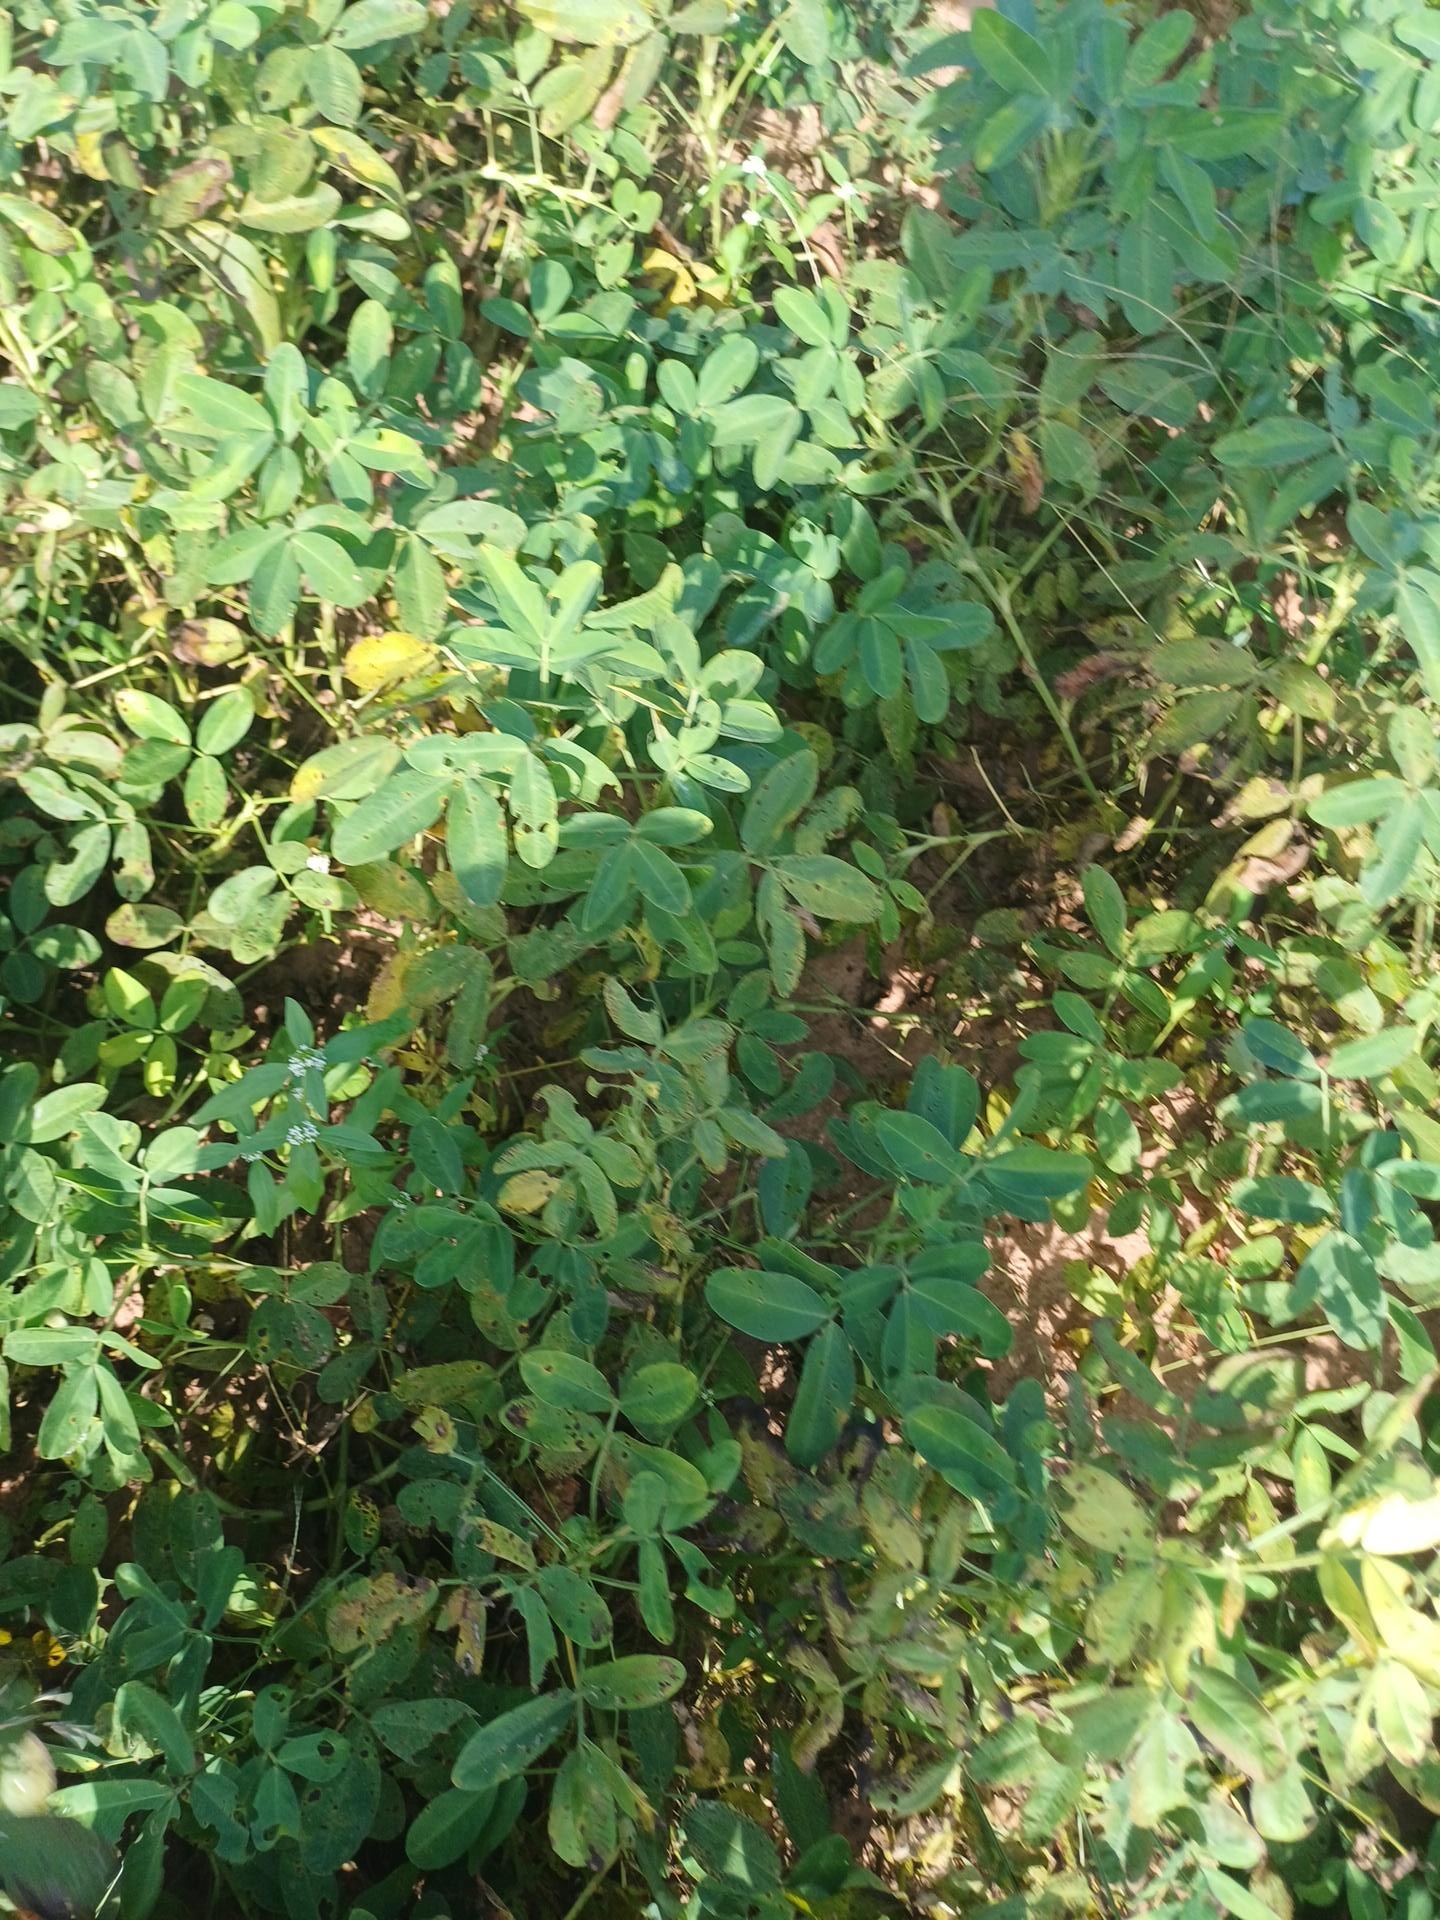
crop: groundnut
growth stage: flowering
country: Senegal
